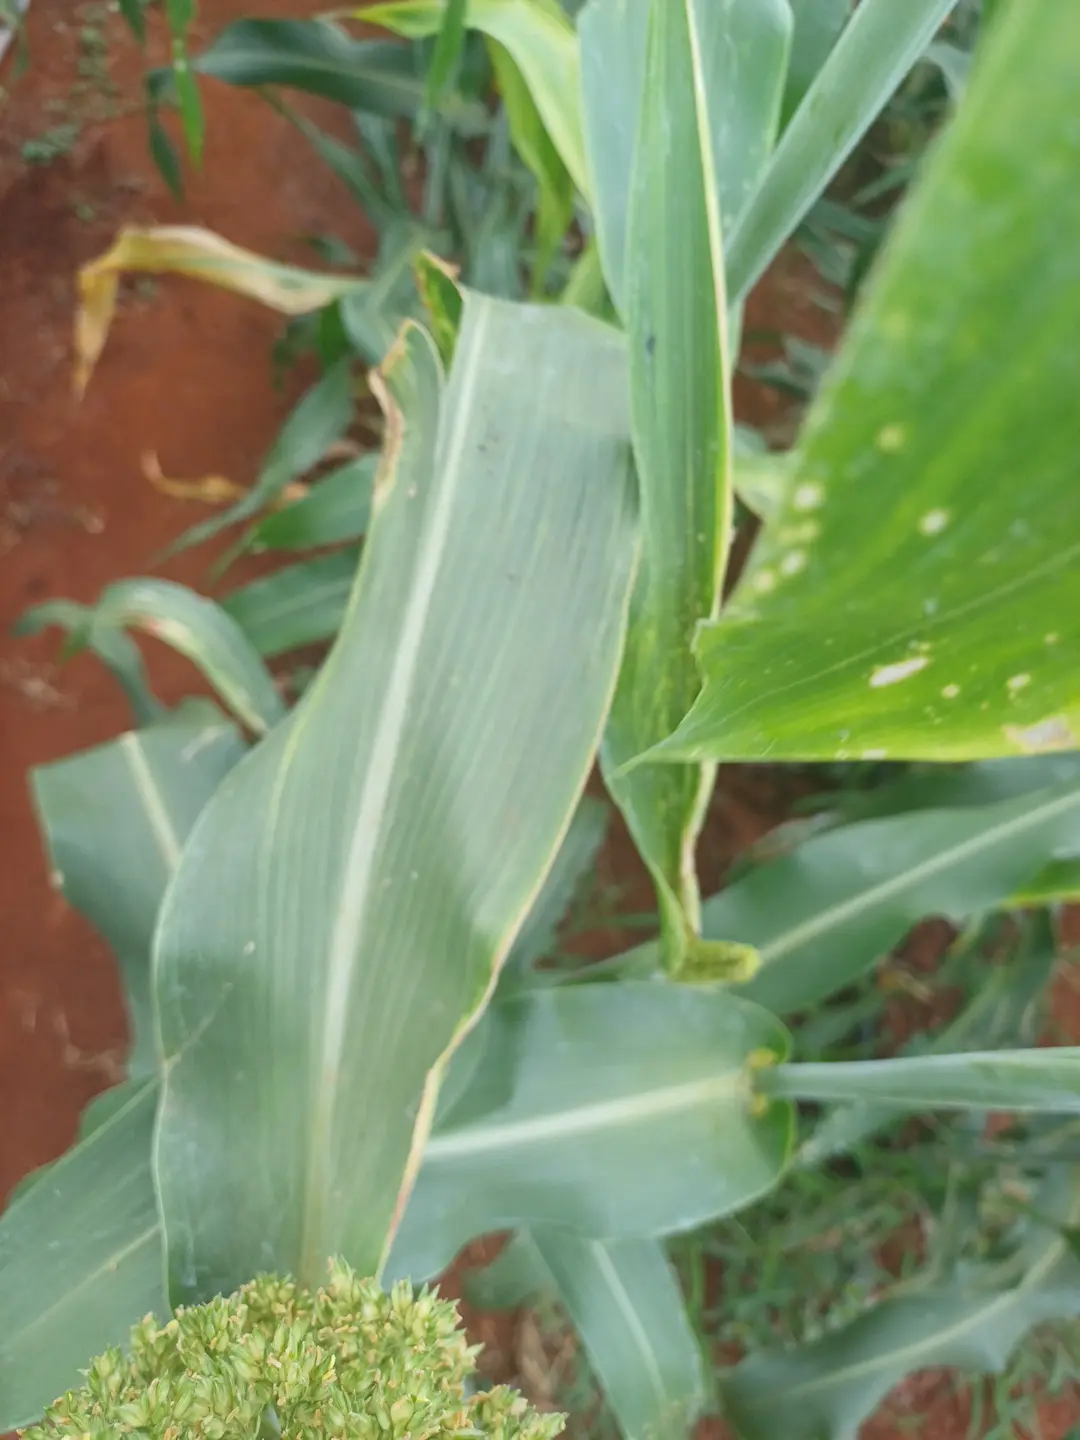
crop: sorghum
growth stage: flowering
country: Kenya
